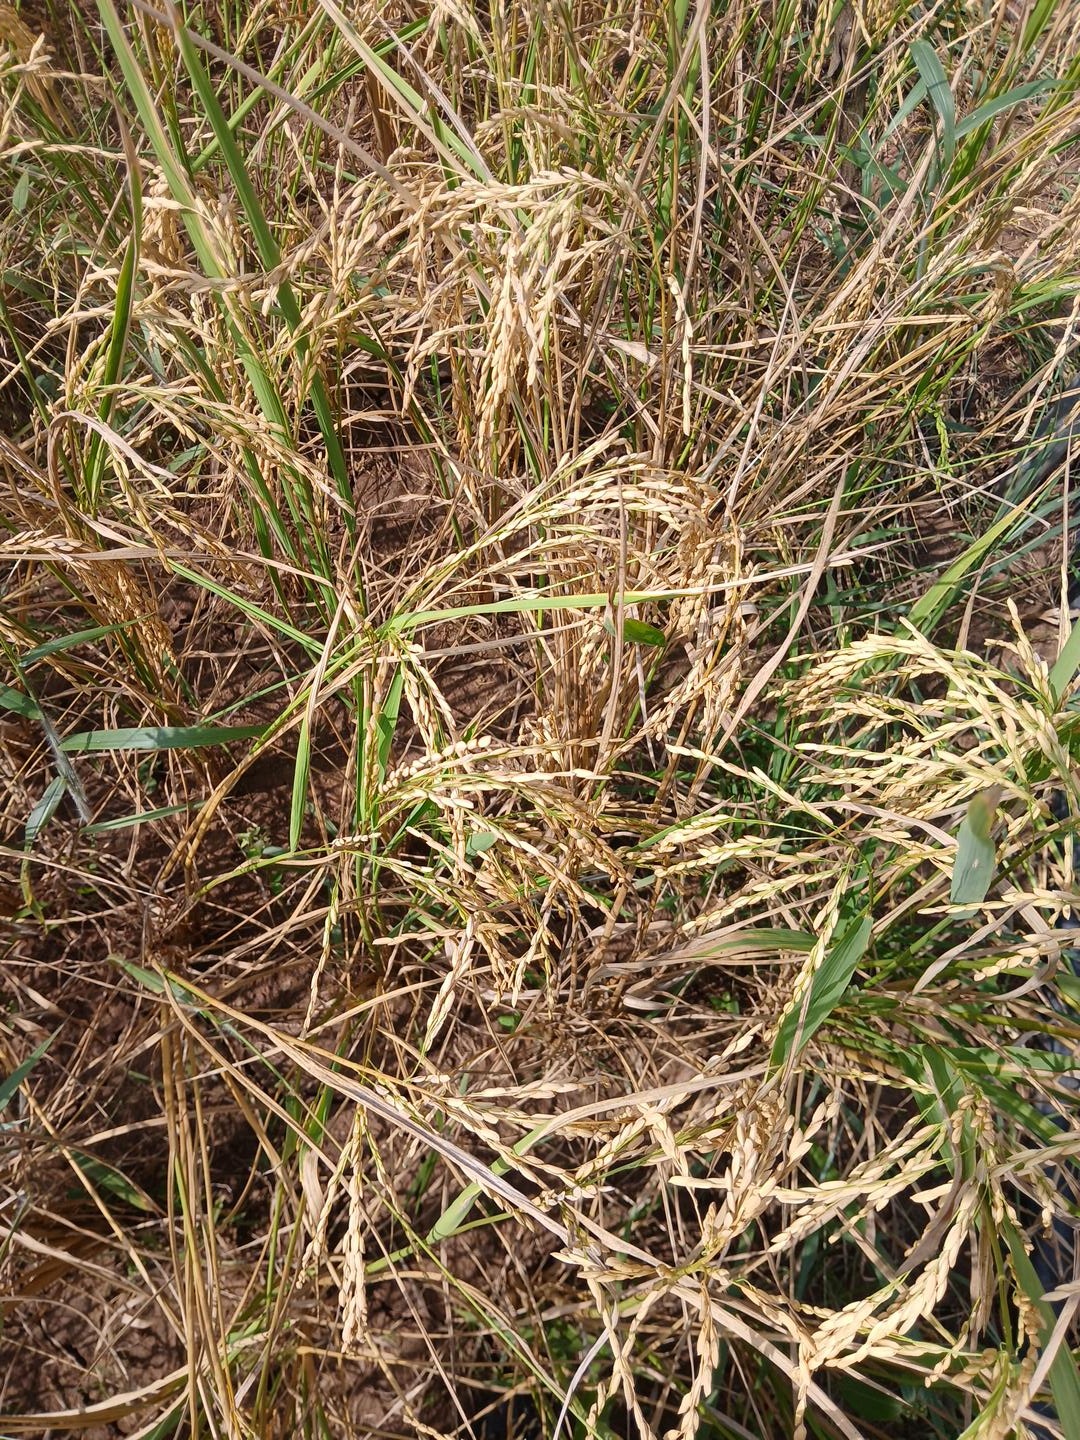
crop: rice
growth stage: senescence
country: Côte d'Ivoire
